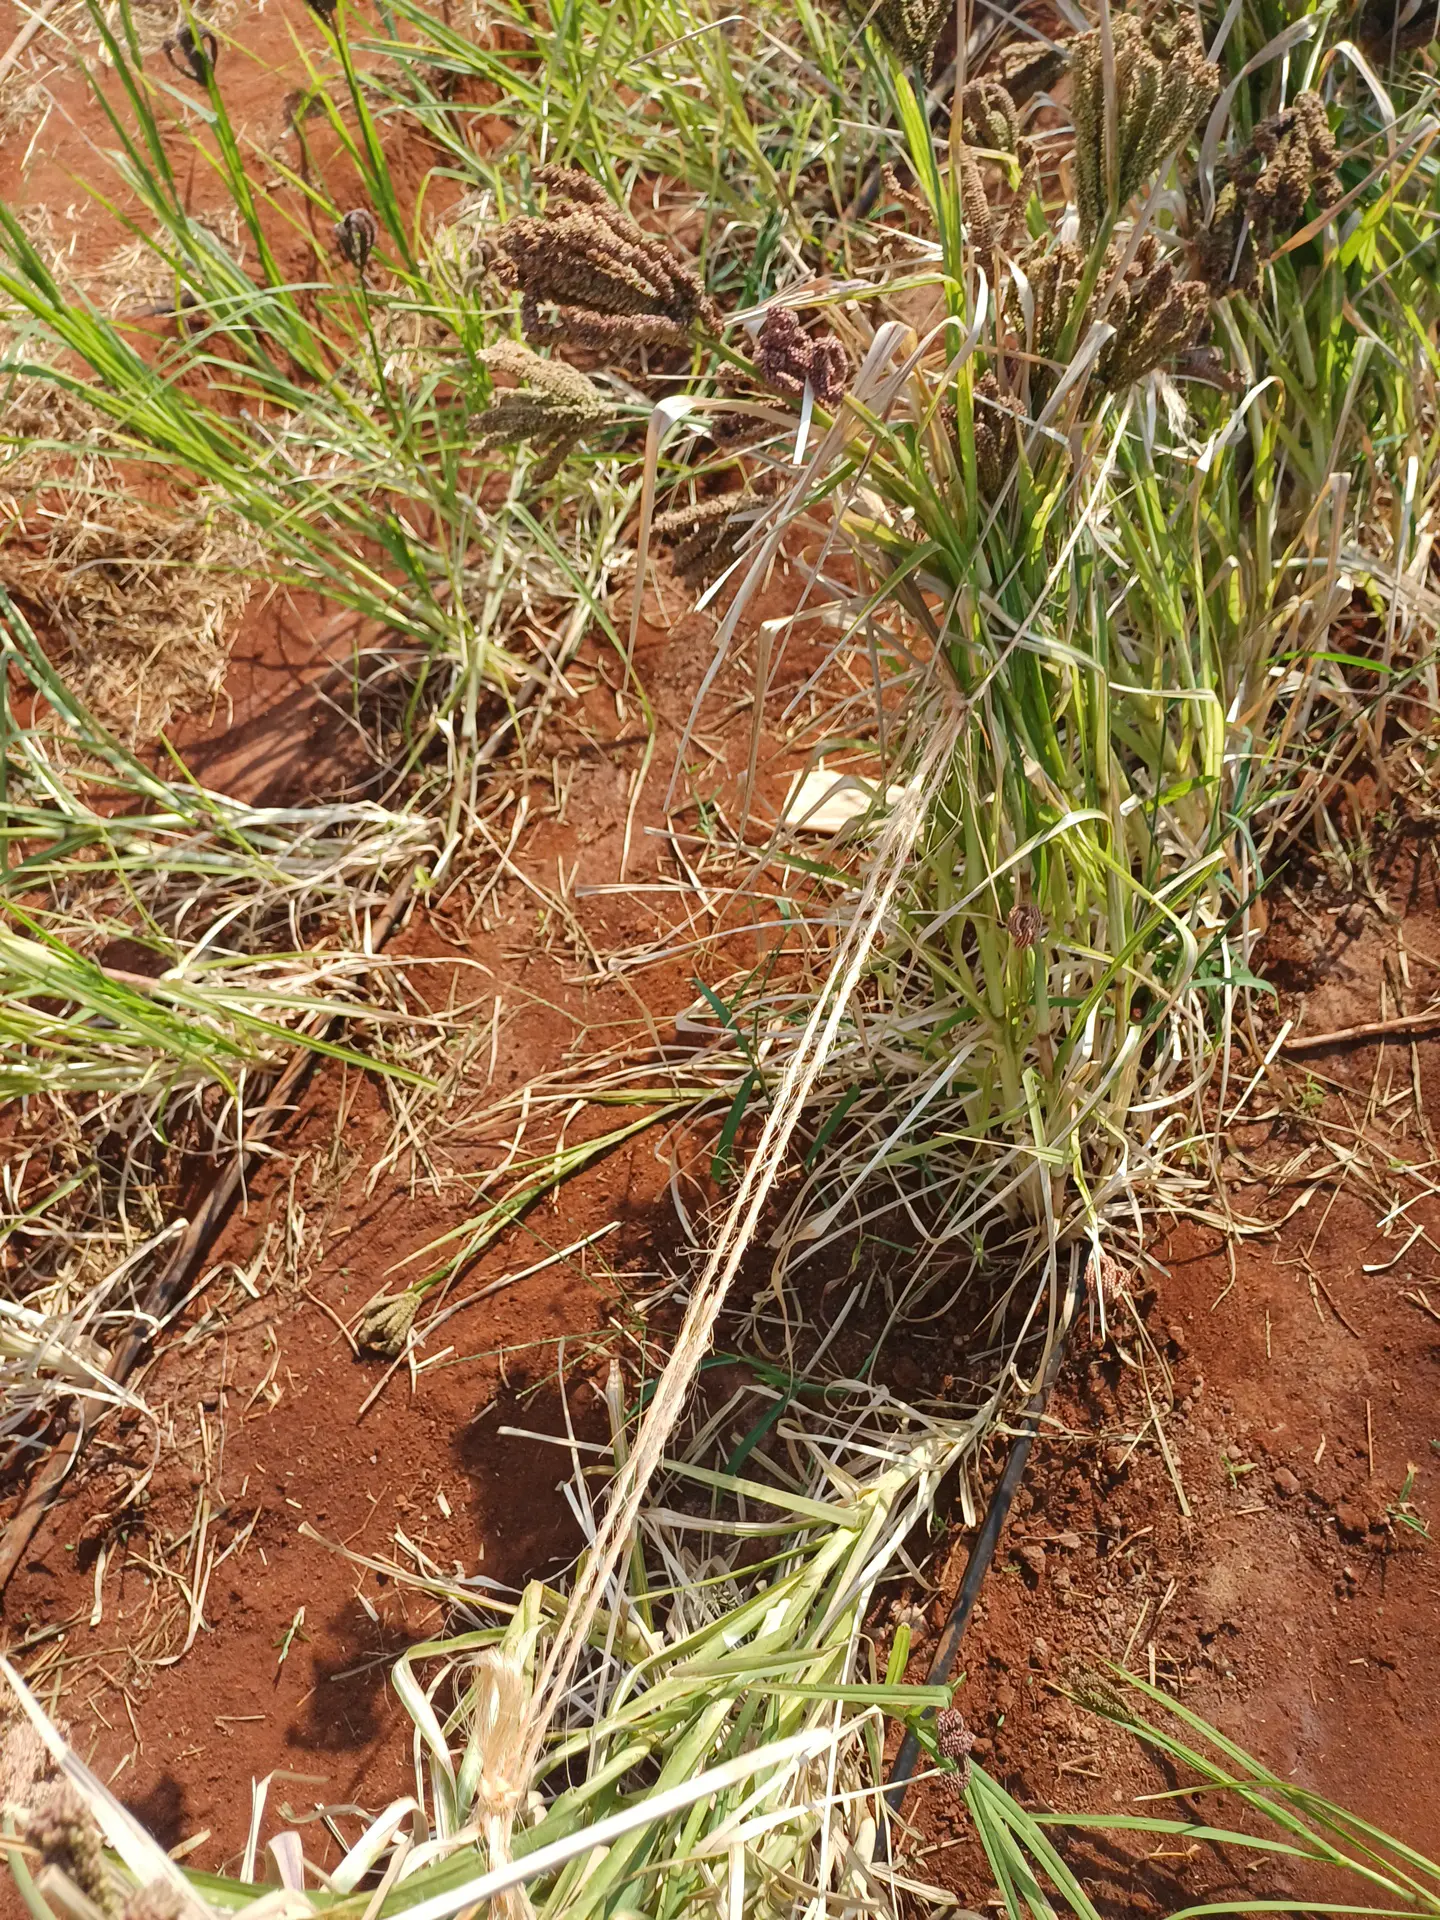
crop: finger millet
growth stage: filling grain
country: Kenya
